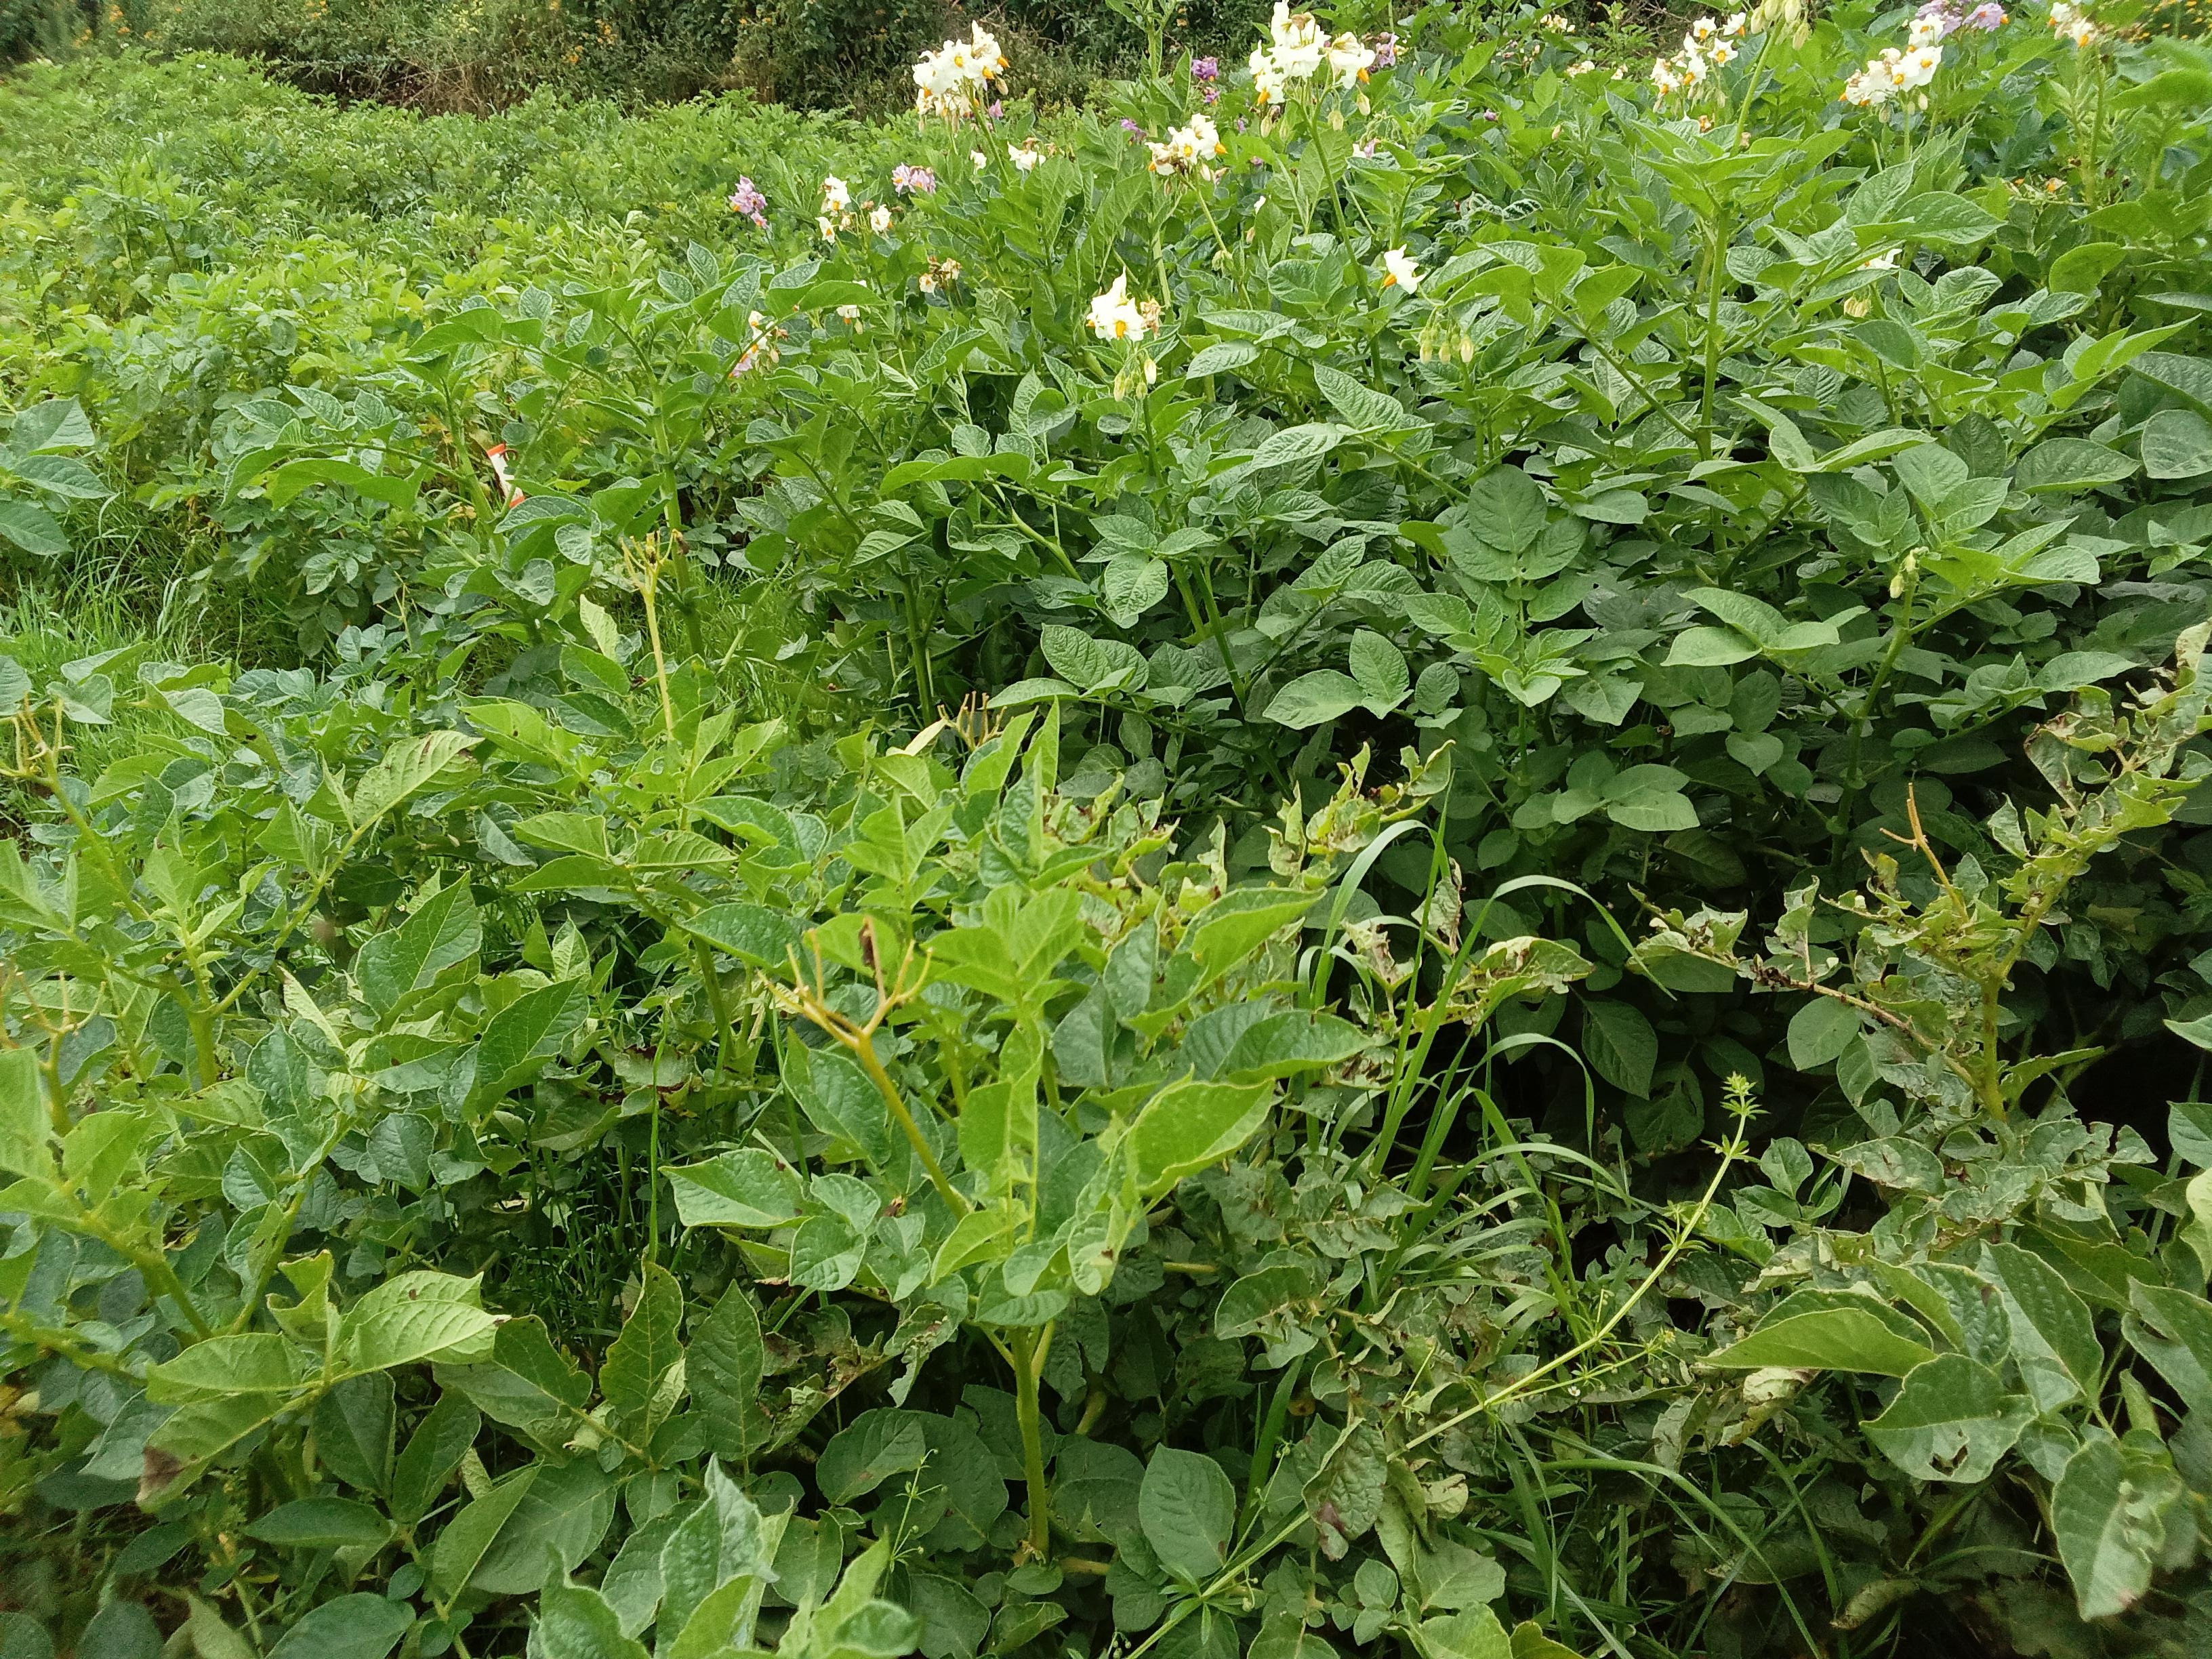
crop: potato
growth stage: harvest maturity
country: Kenya
